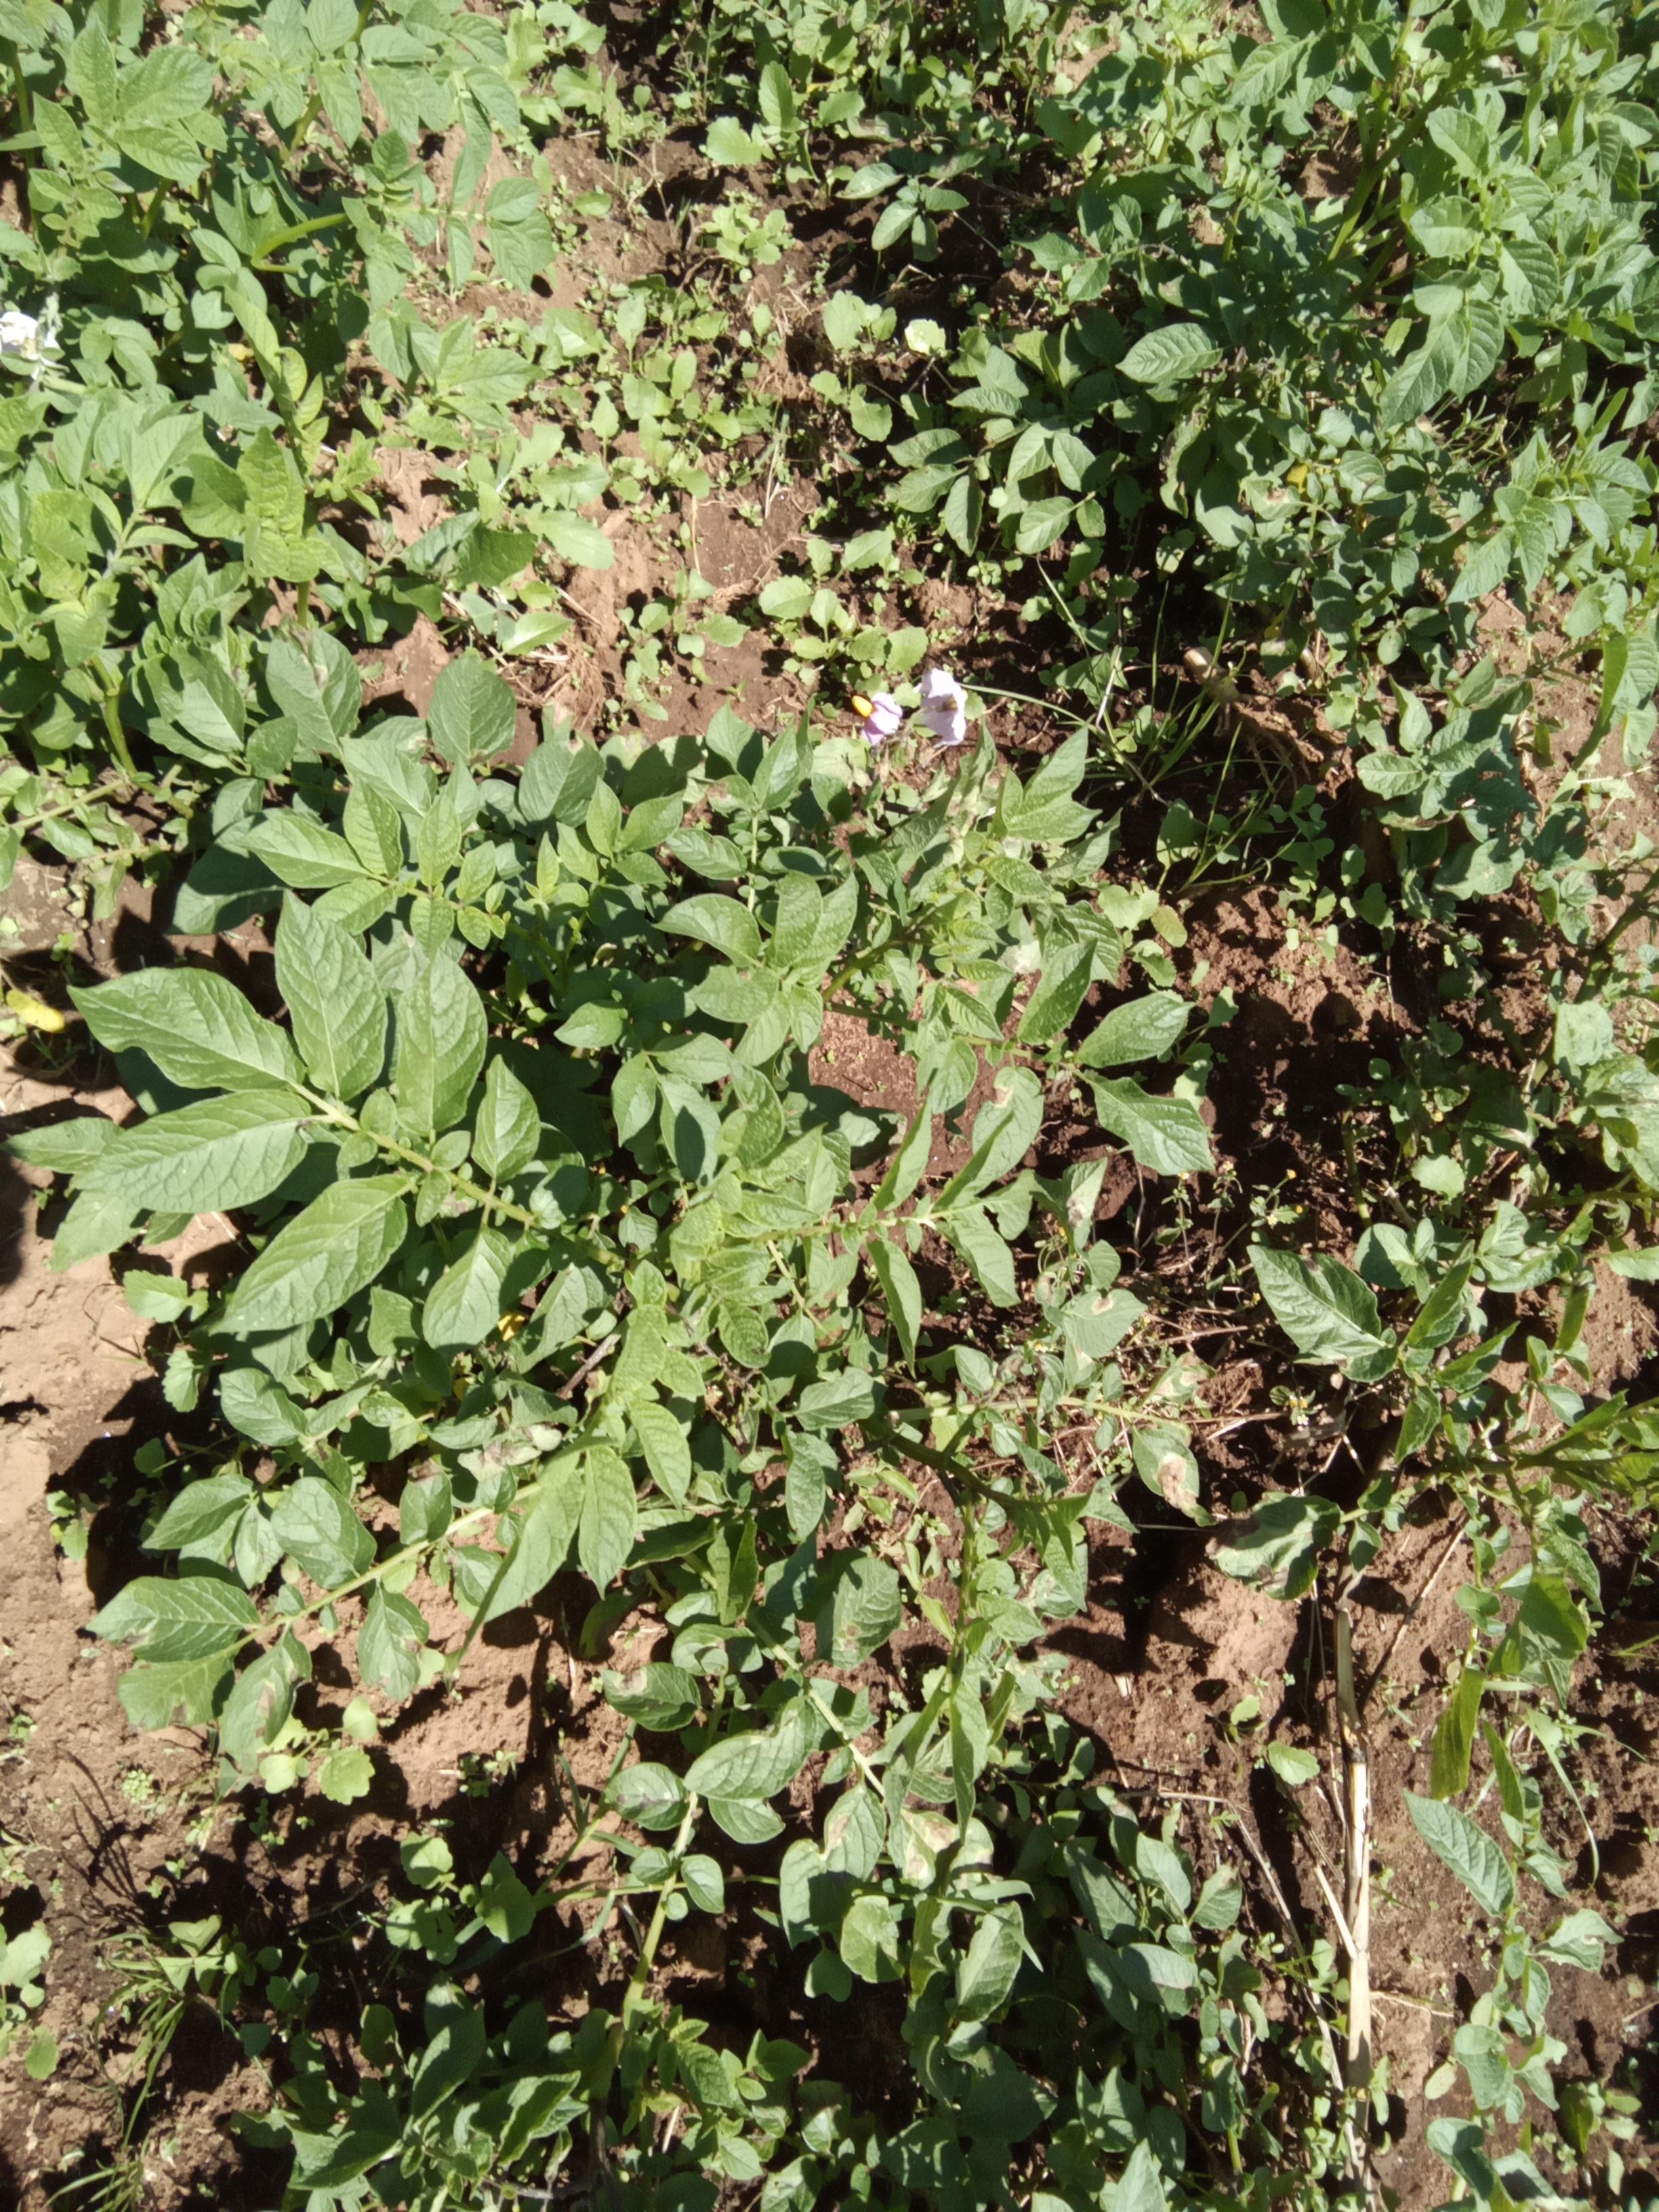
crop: potato
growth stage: flowering
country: Kenya
